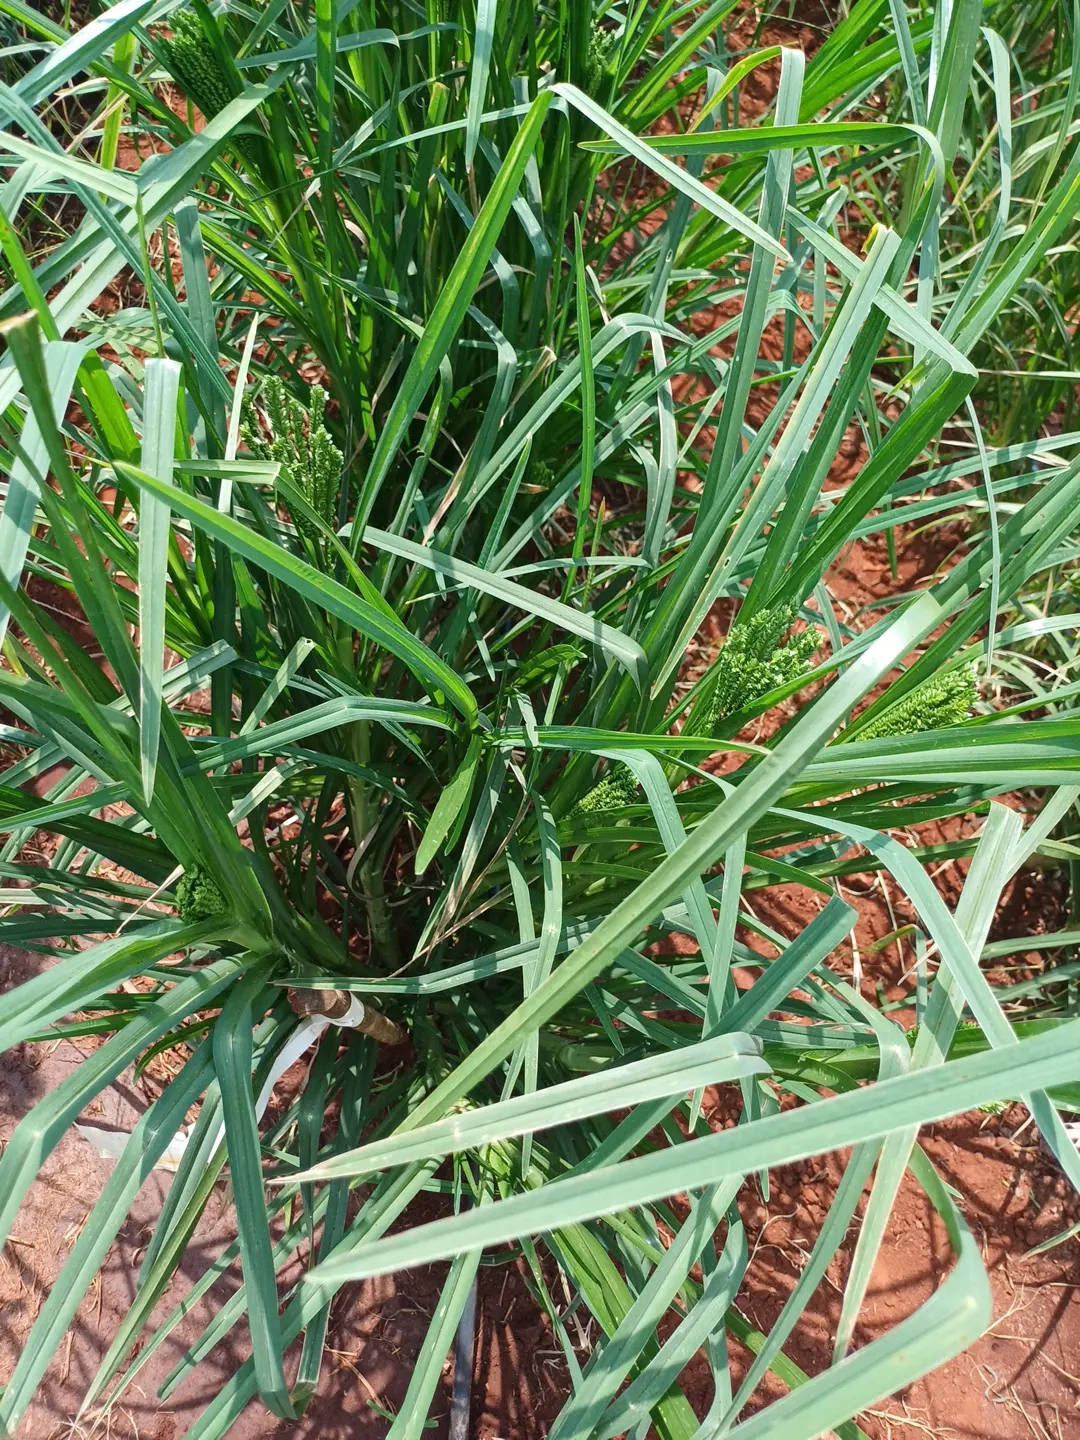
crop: finger millet
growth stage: flowering
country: Kenya
